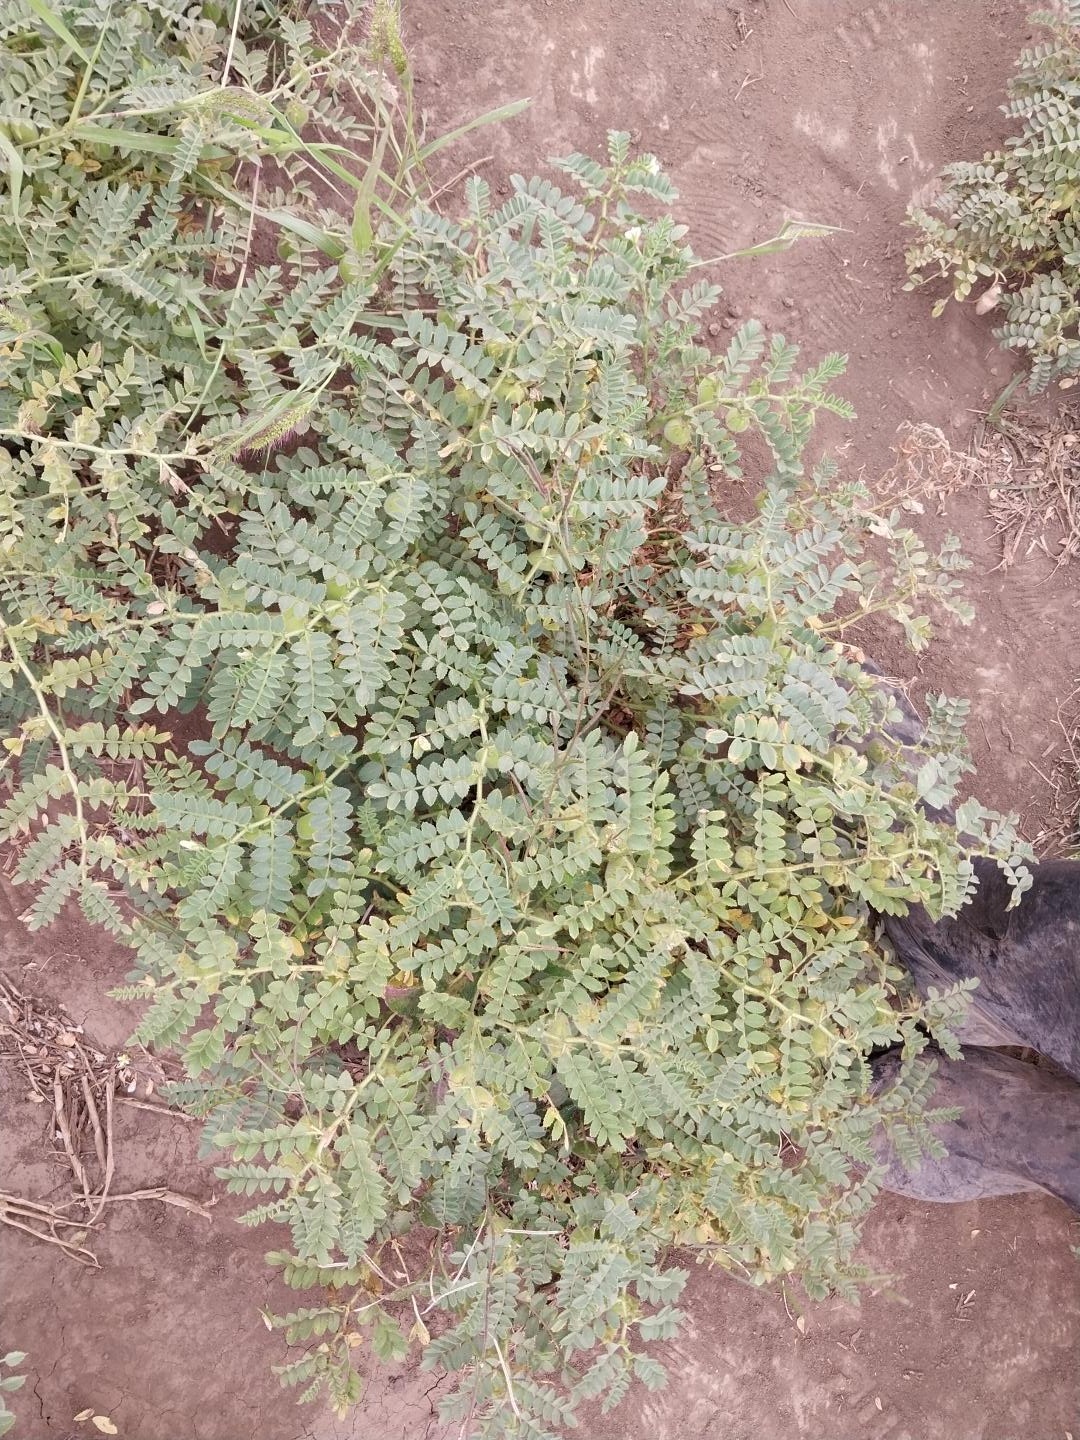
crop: chickpea
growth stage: development pod
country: Tanzania
